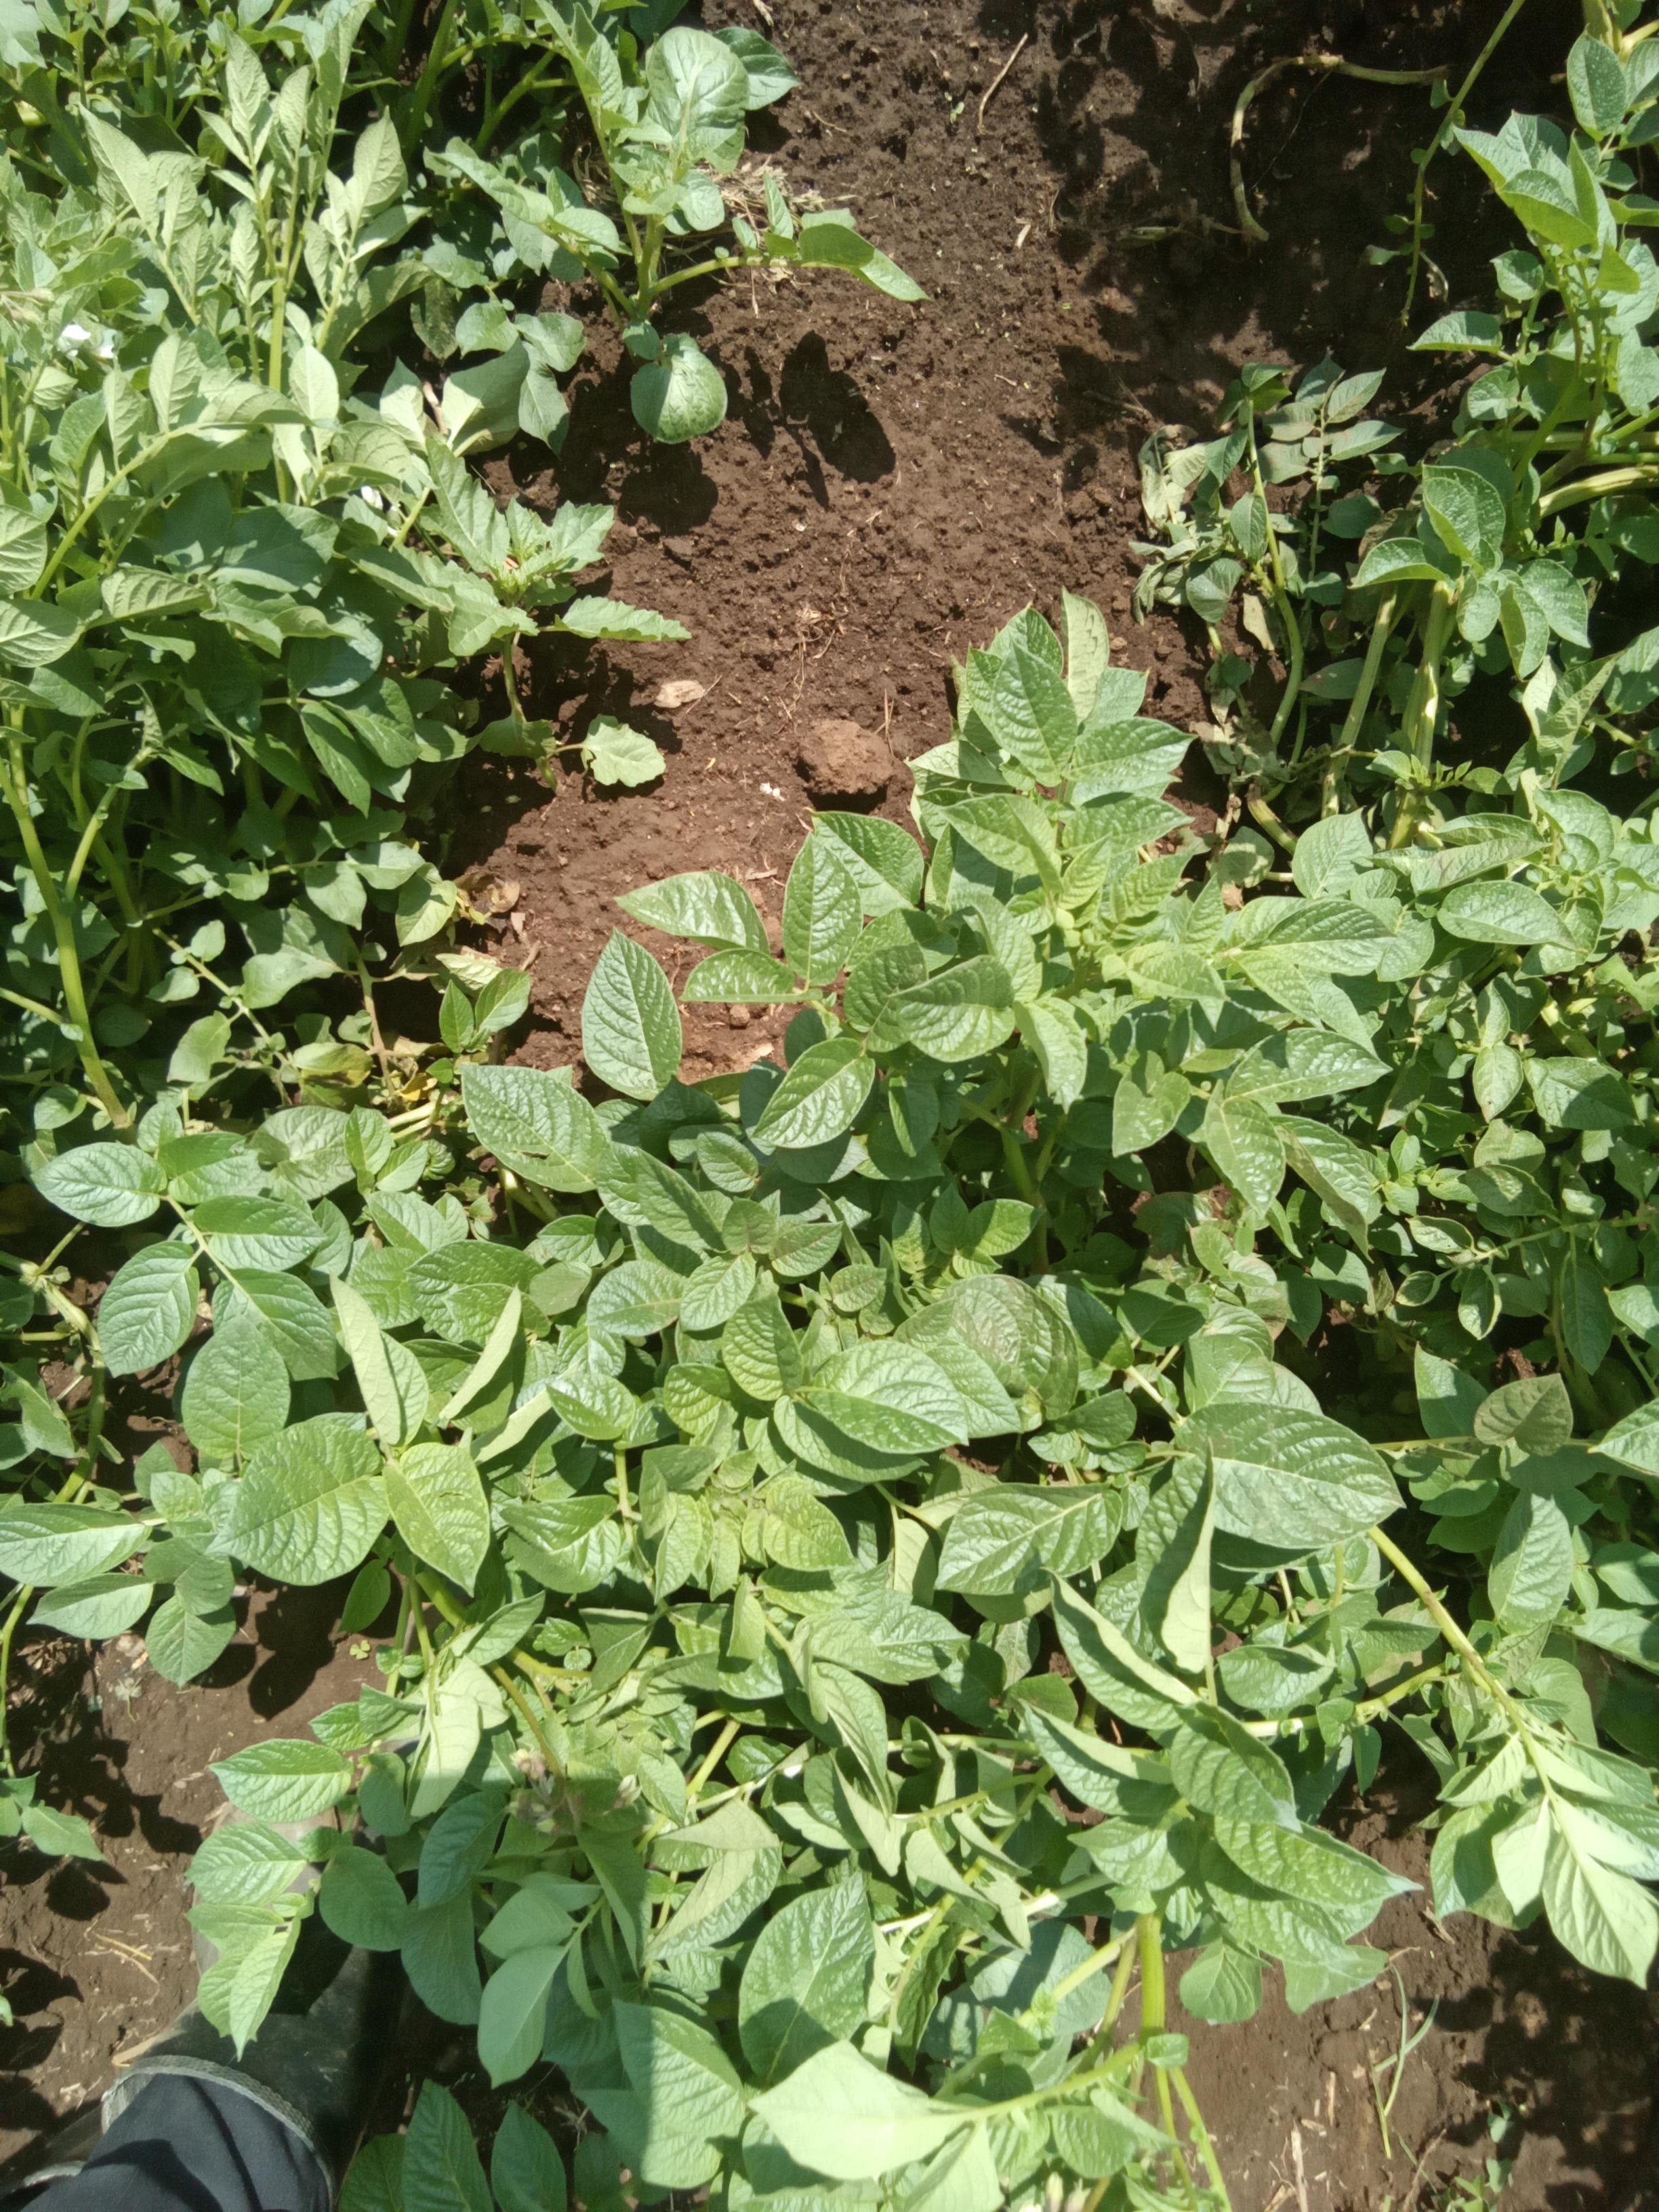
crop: potato
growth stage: vegetative
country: Kenya
